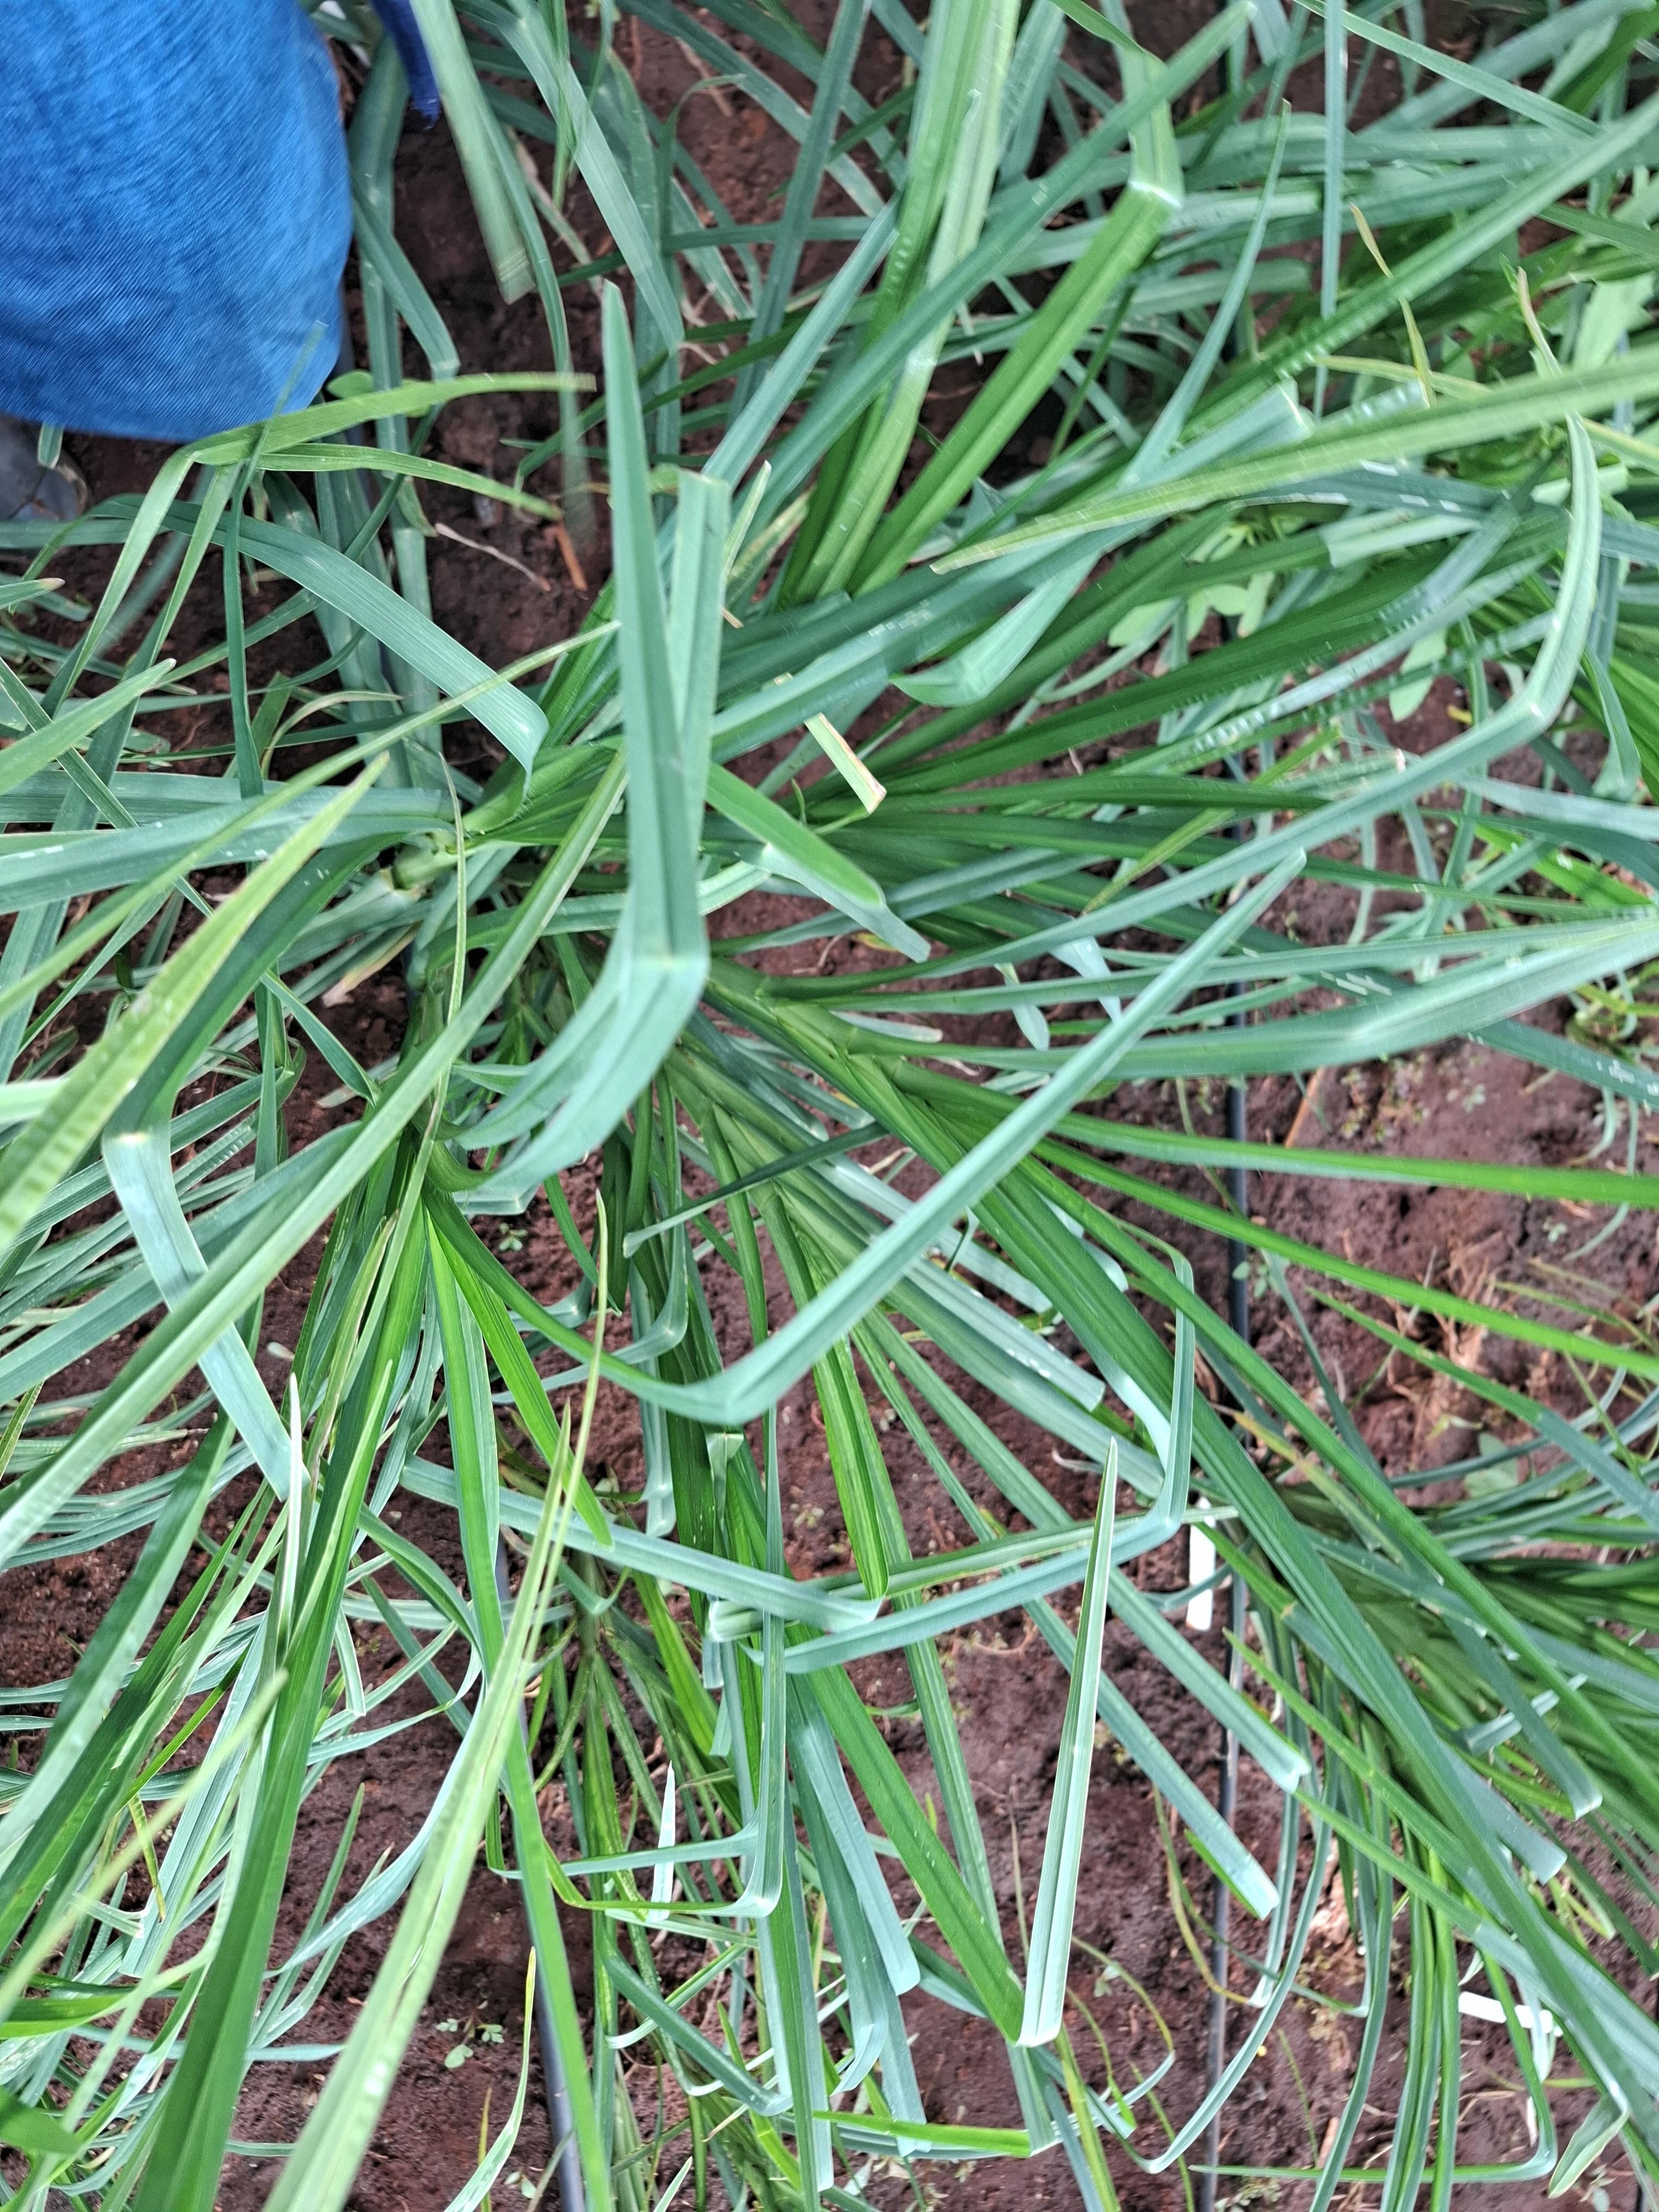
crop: finger millet
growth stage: flowering
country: Kenya
